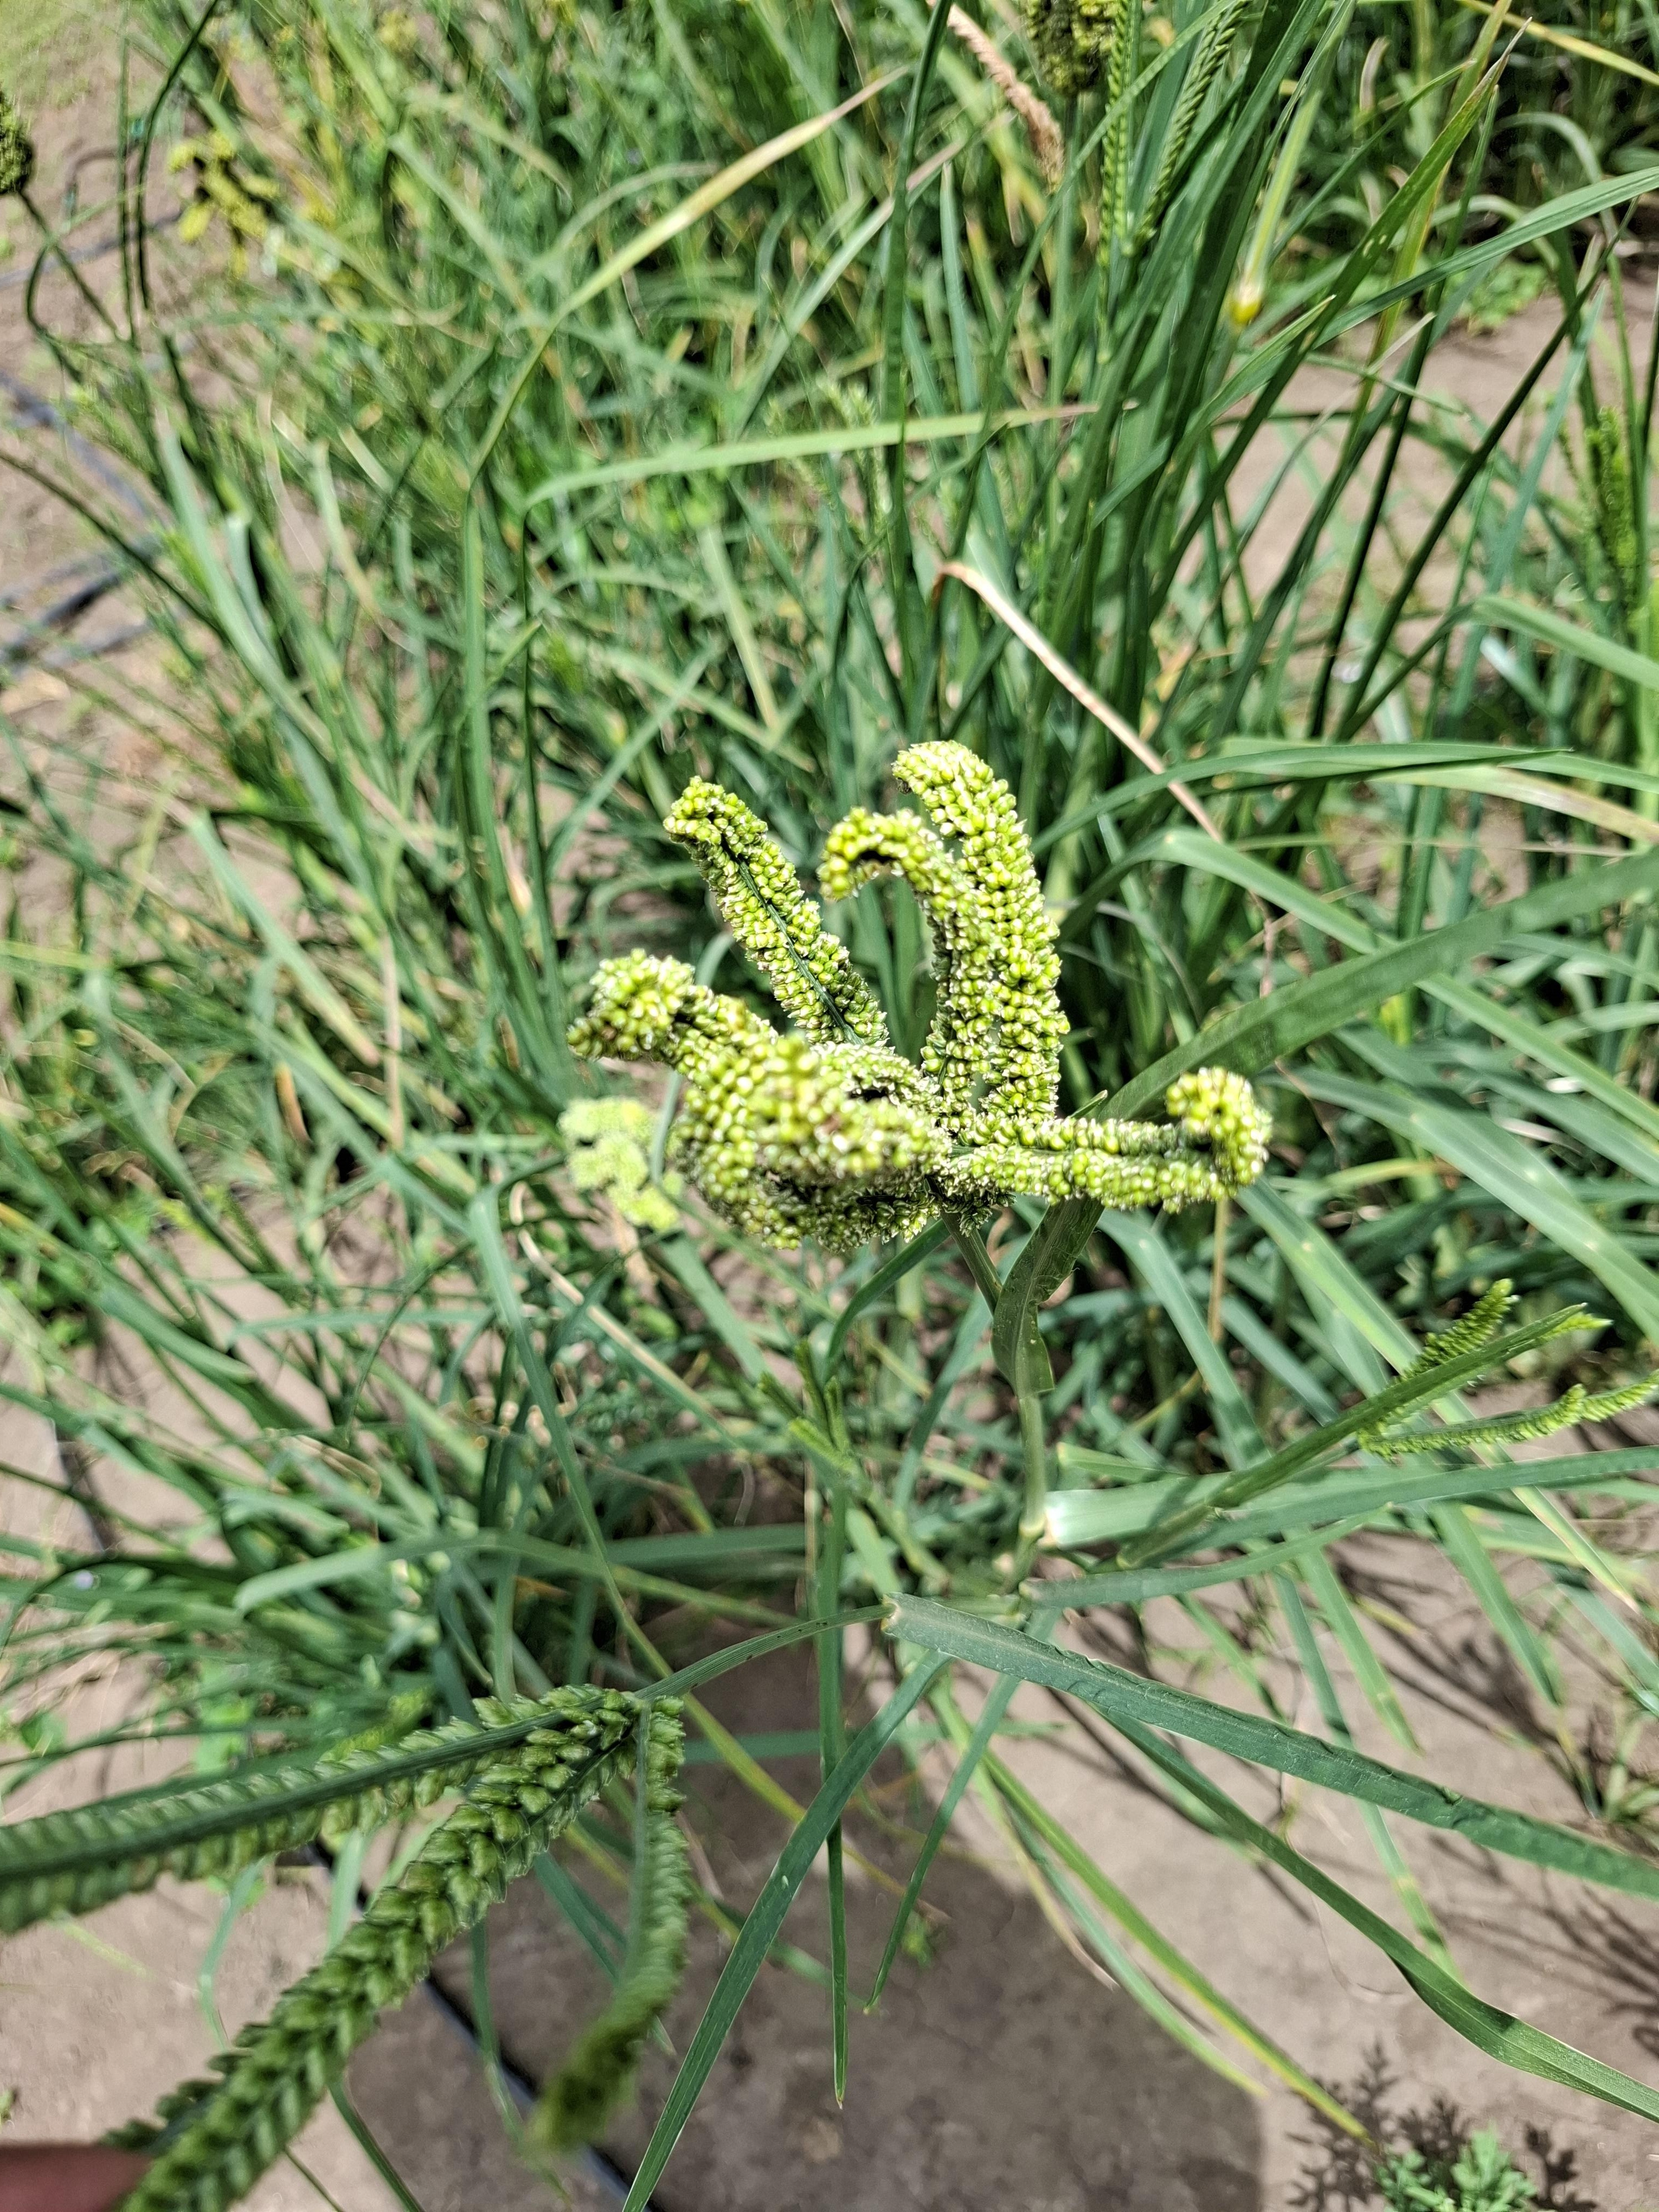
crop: sorghum
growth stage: harvest maturity
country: Tanzania
